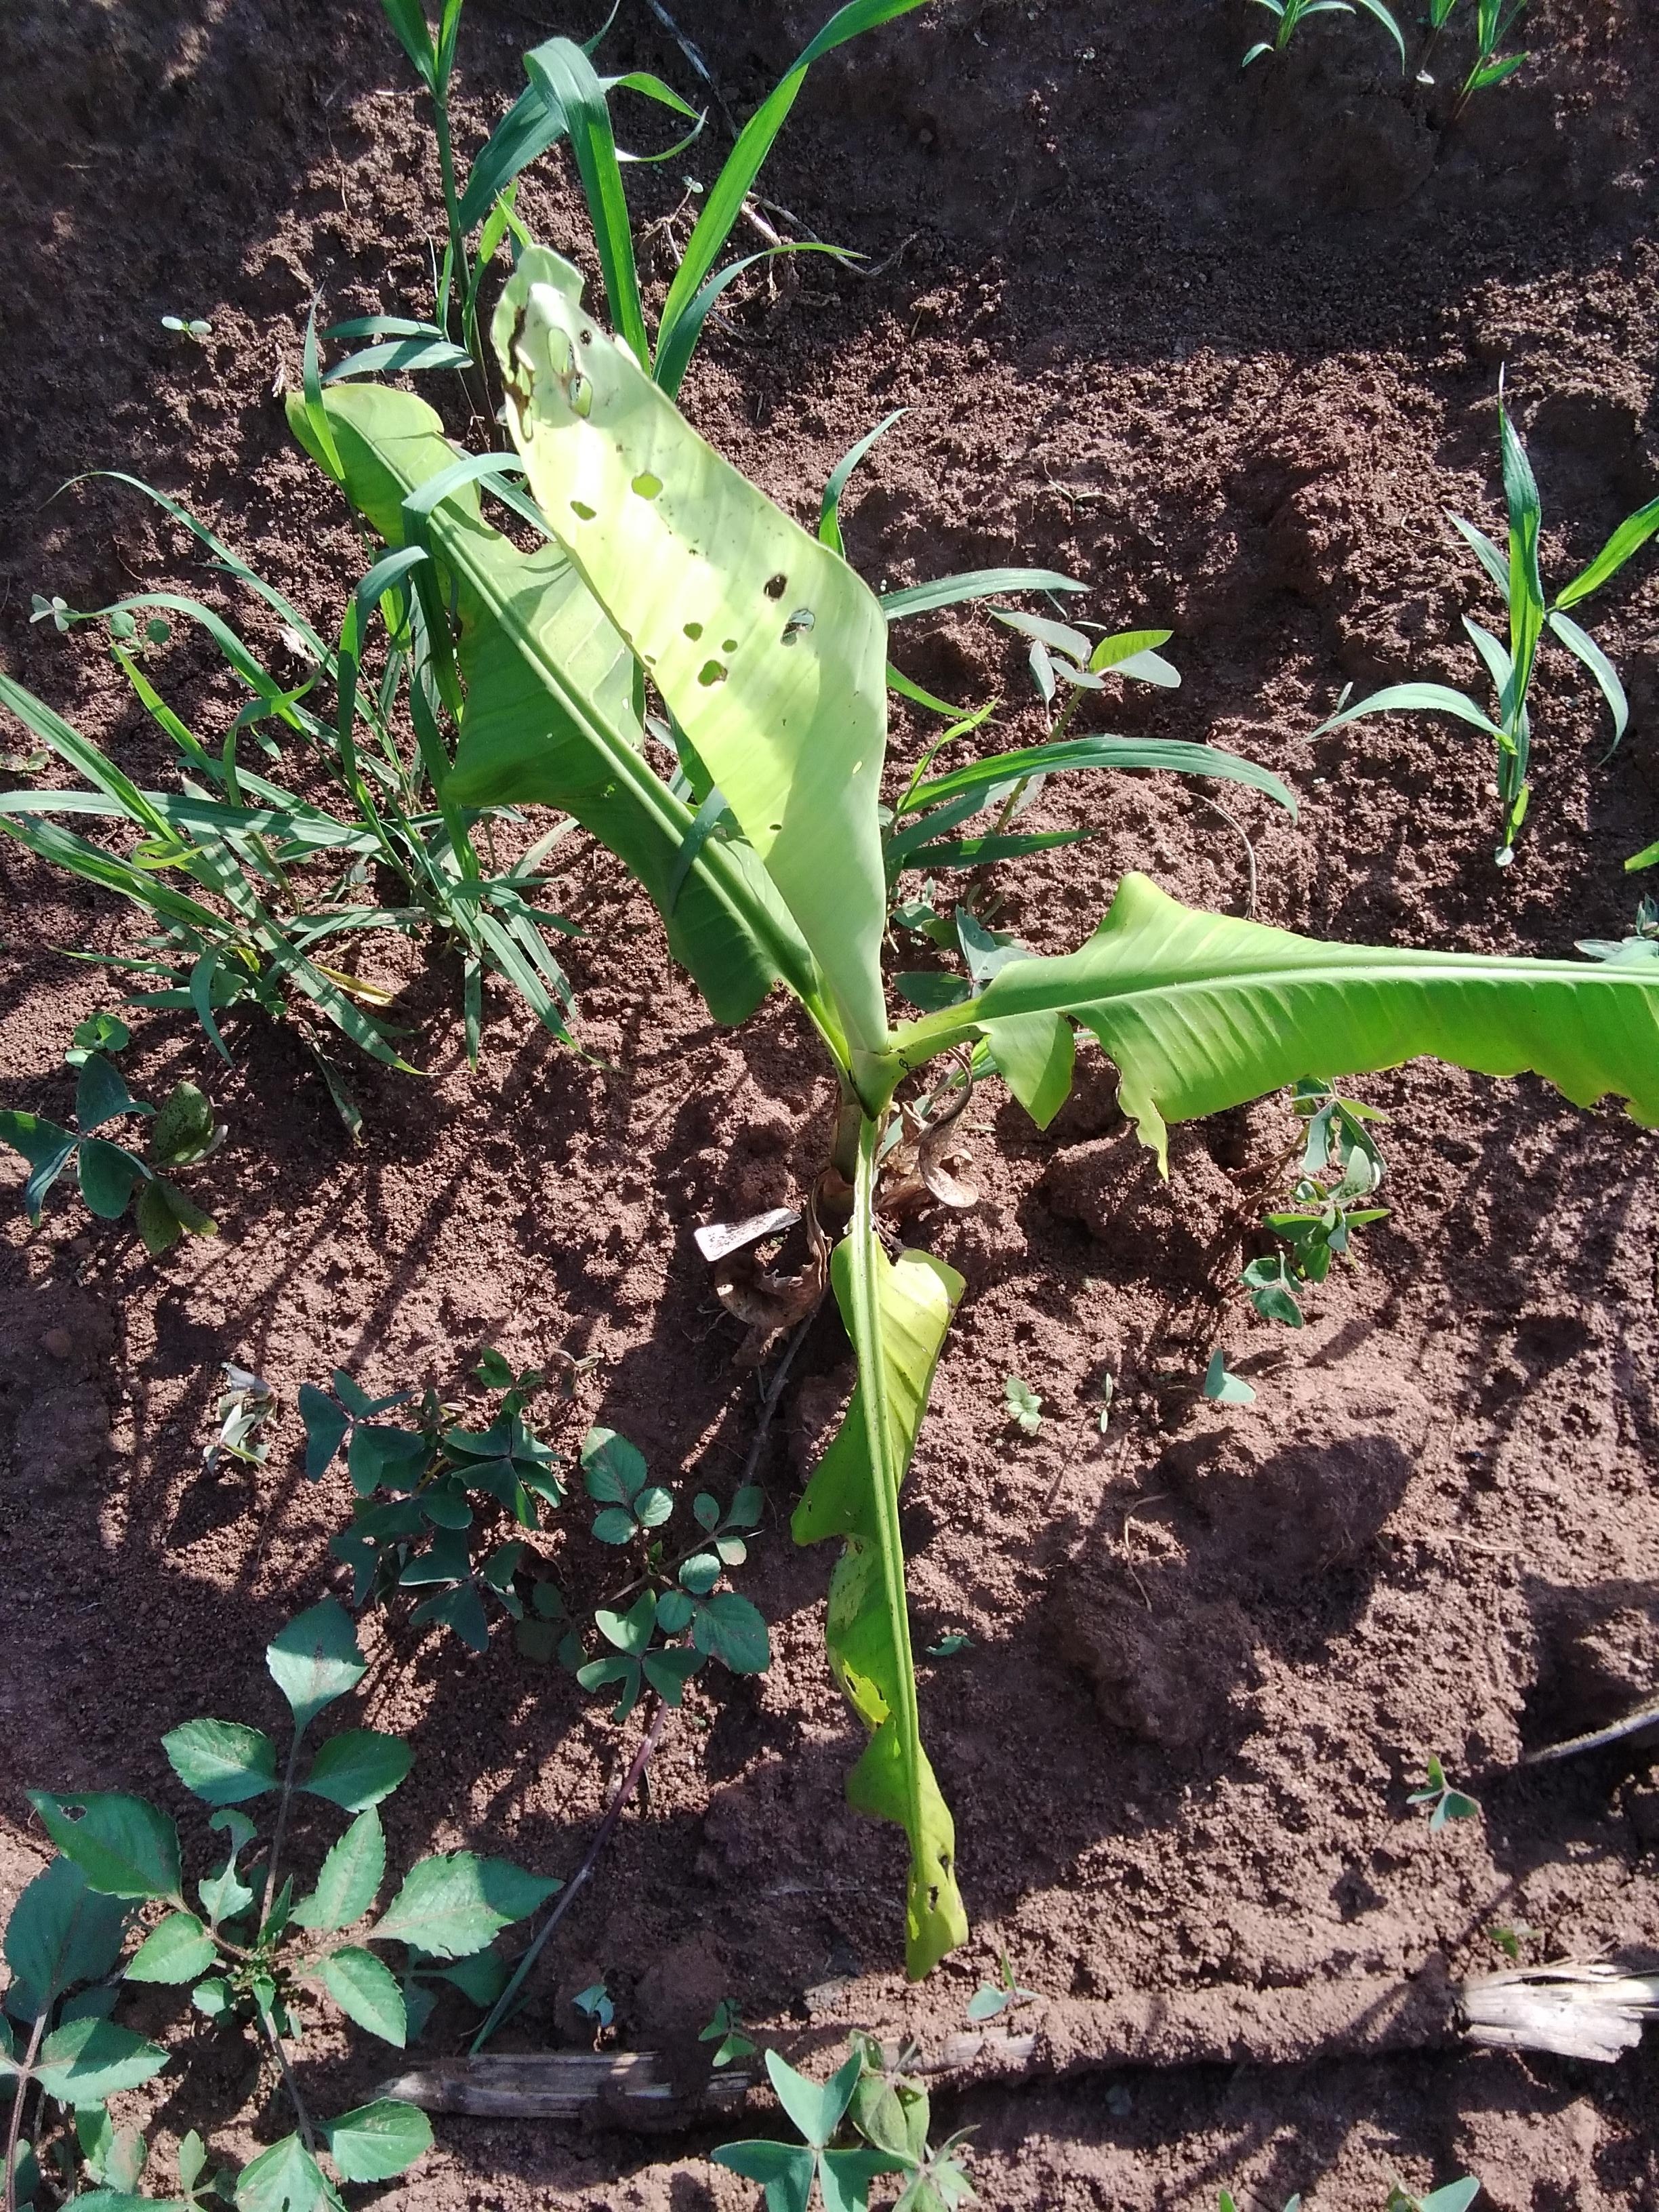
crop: banana
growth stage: vegetative
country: Tanzania
